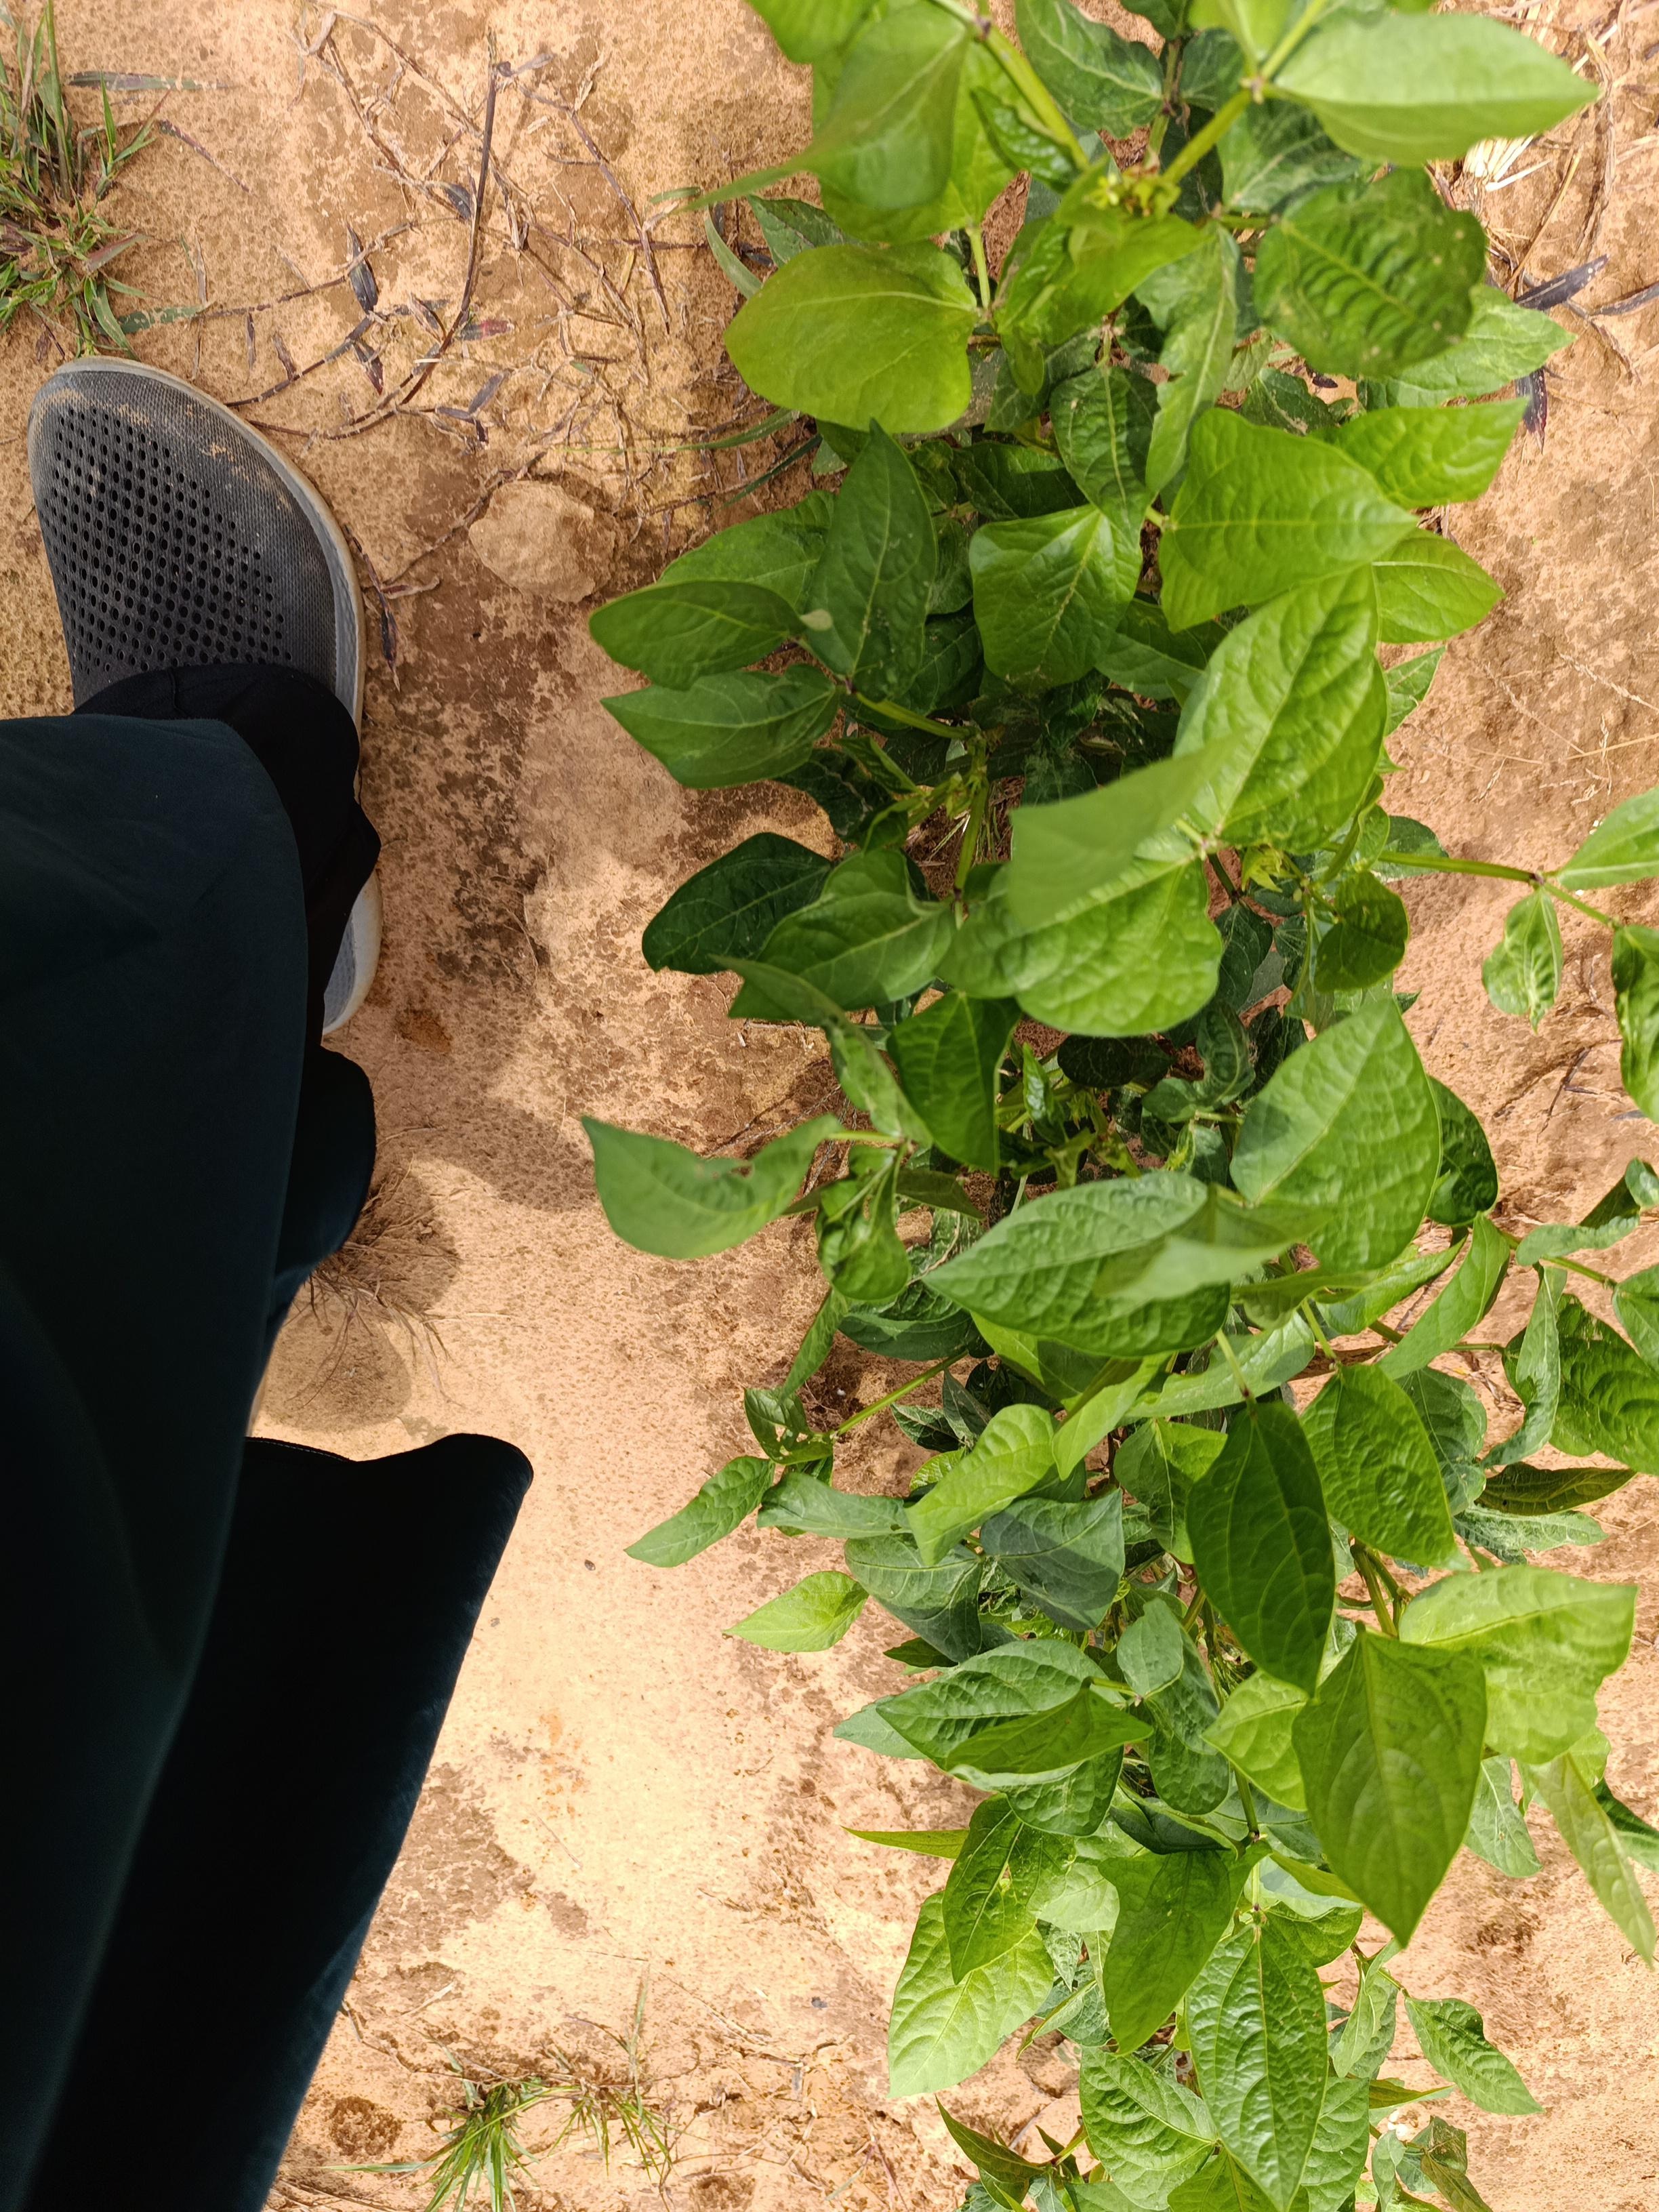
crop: cowpea
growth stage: emergence
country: Nigeria
